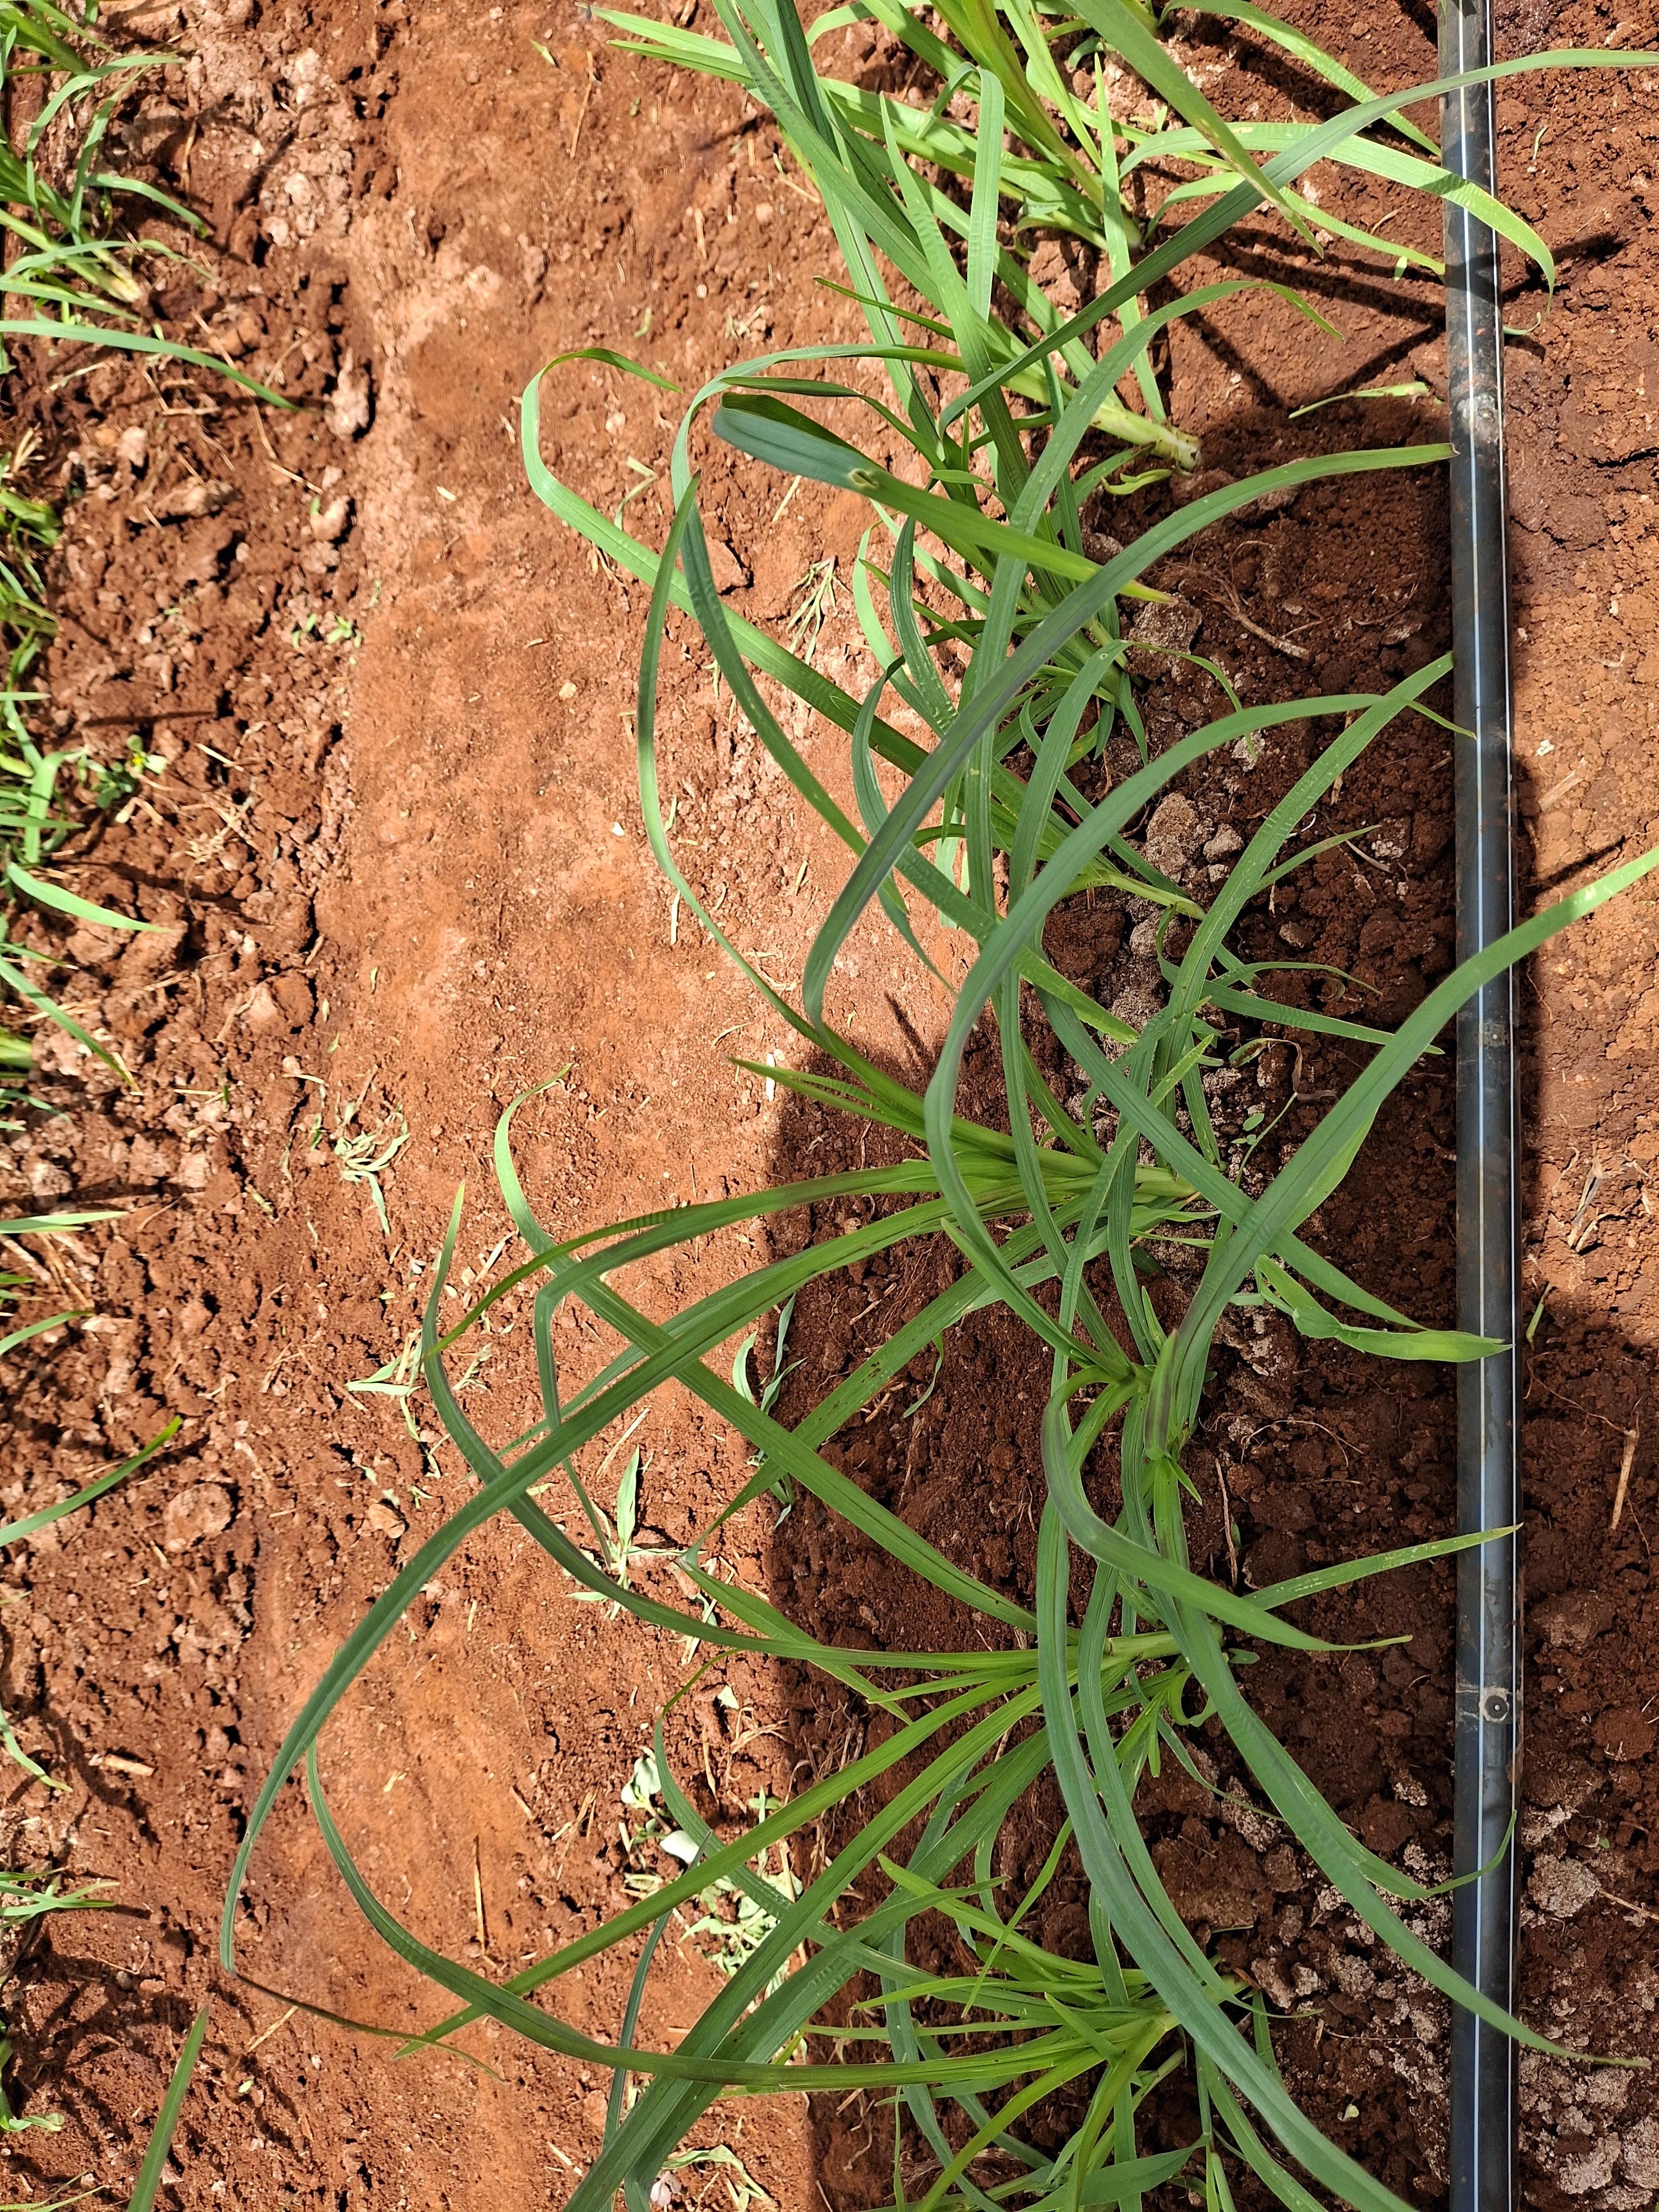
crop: finger millet
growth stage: vegetative
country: Kenya
